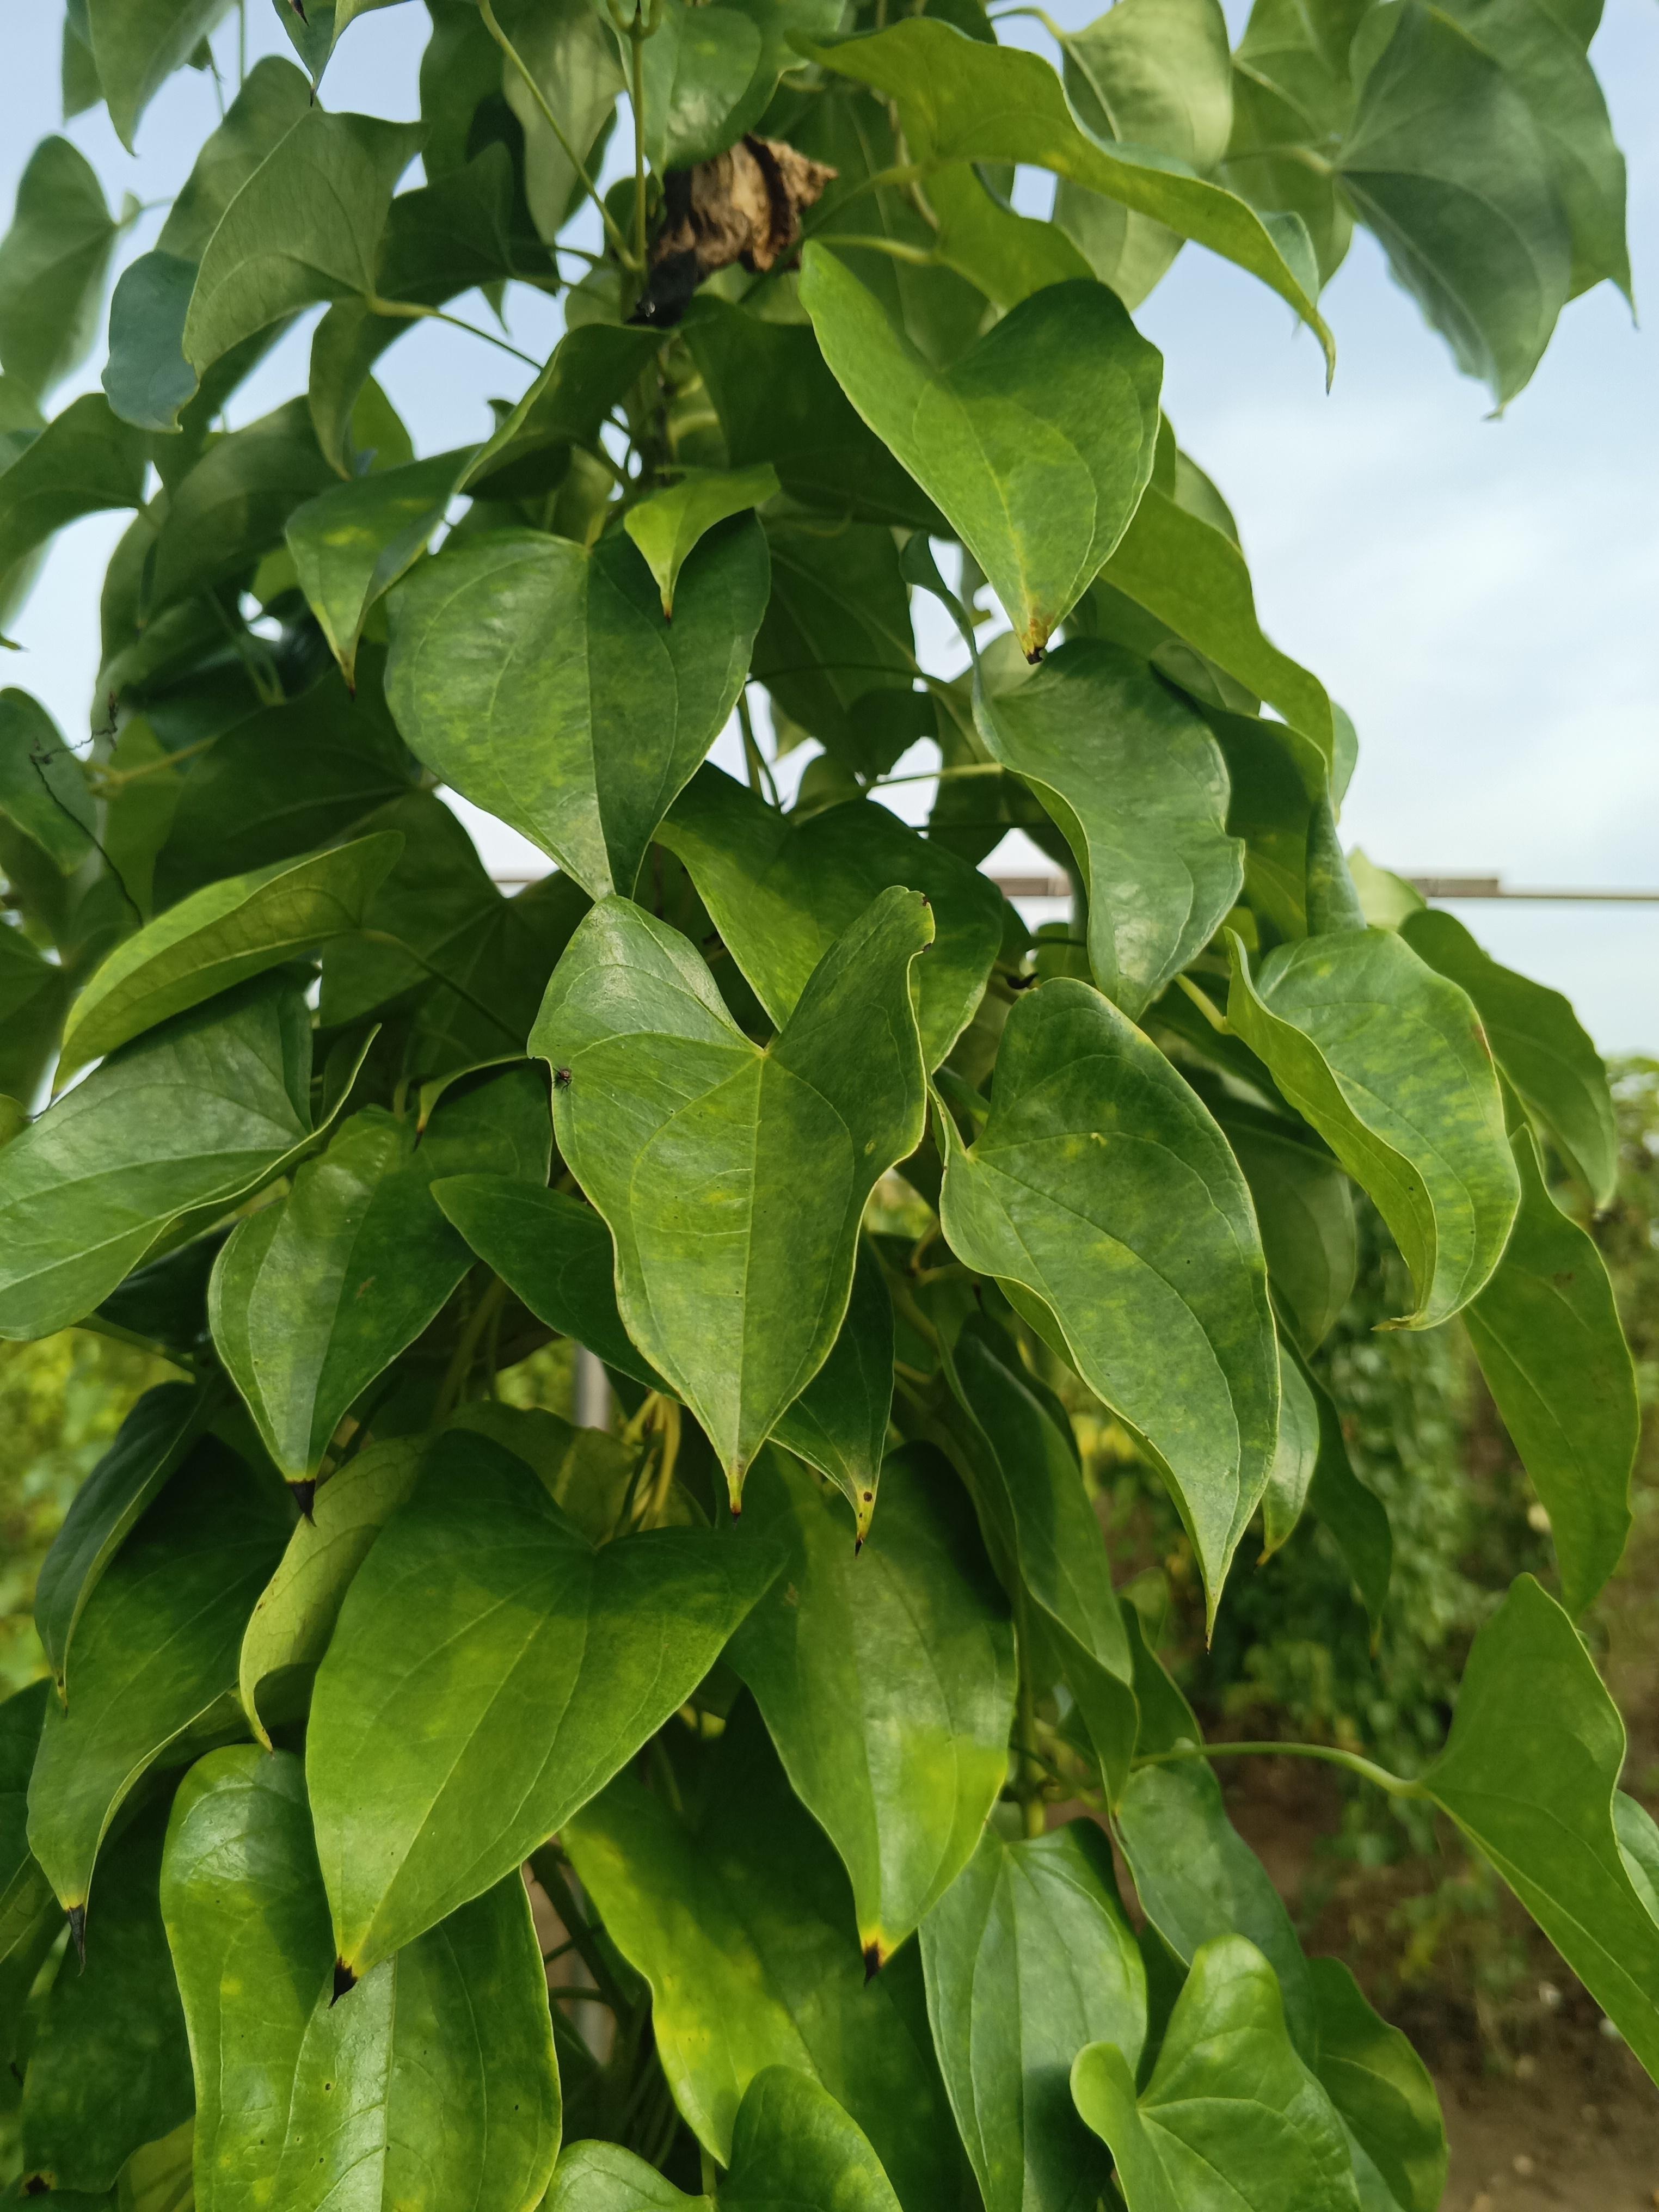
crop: yam
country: Nigeria
